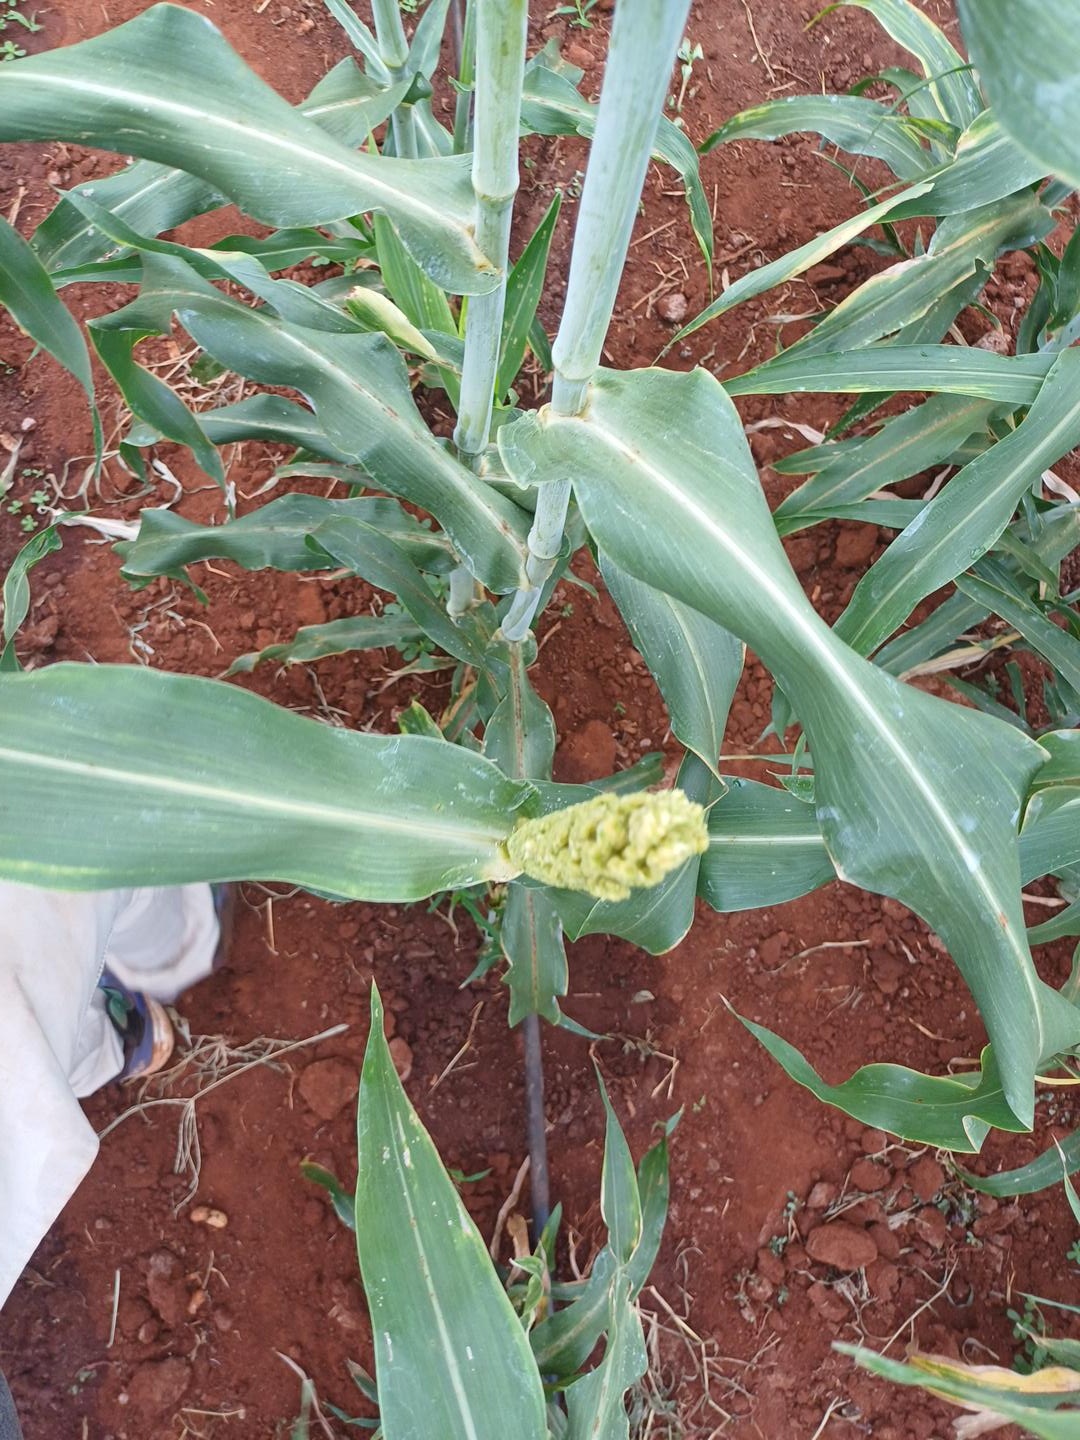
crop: sorghum
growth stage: heading tuber
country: Kenya
